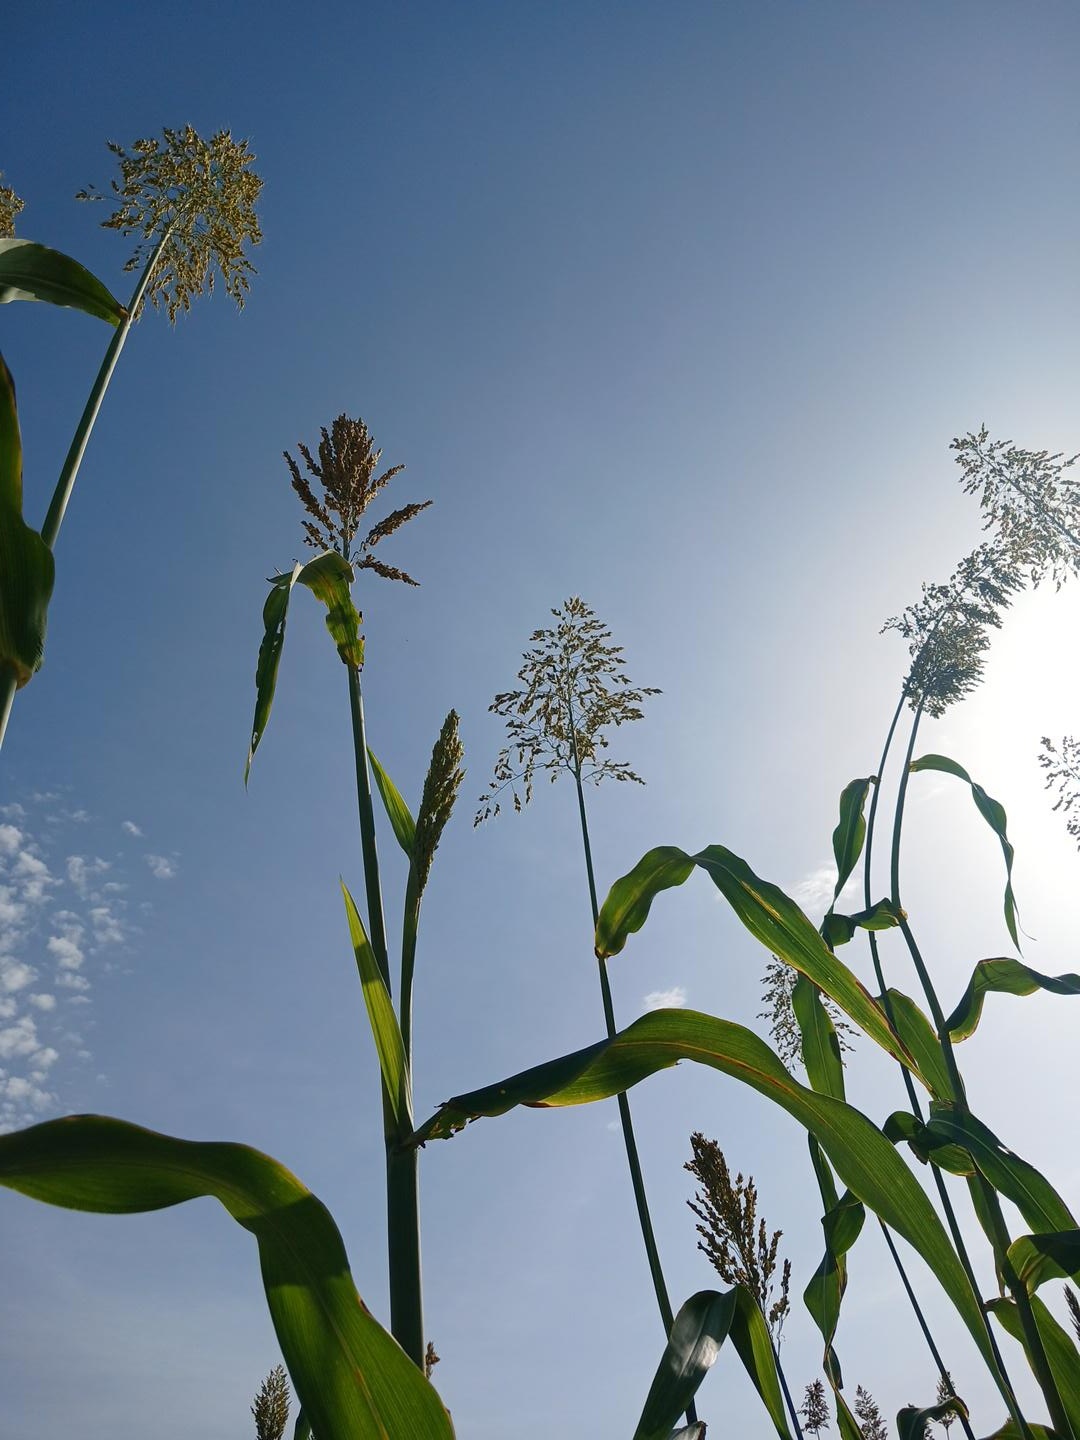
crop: sorghum
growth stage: filling grain
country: Senegal
